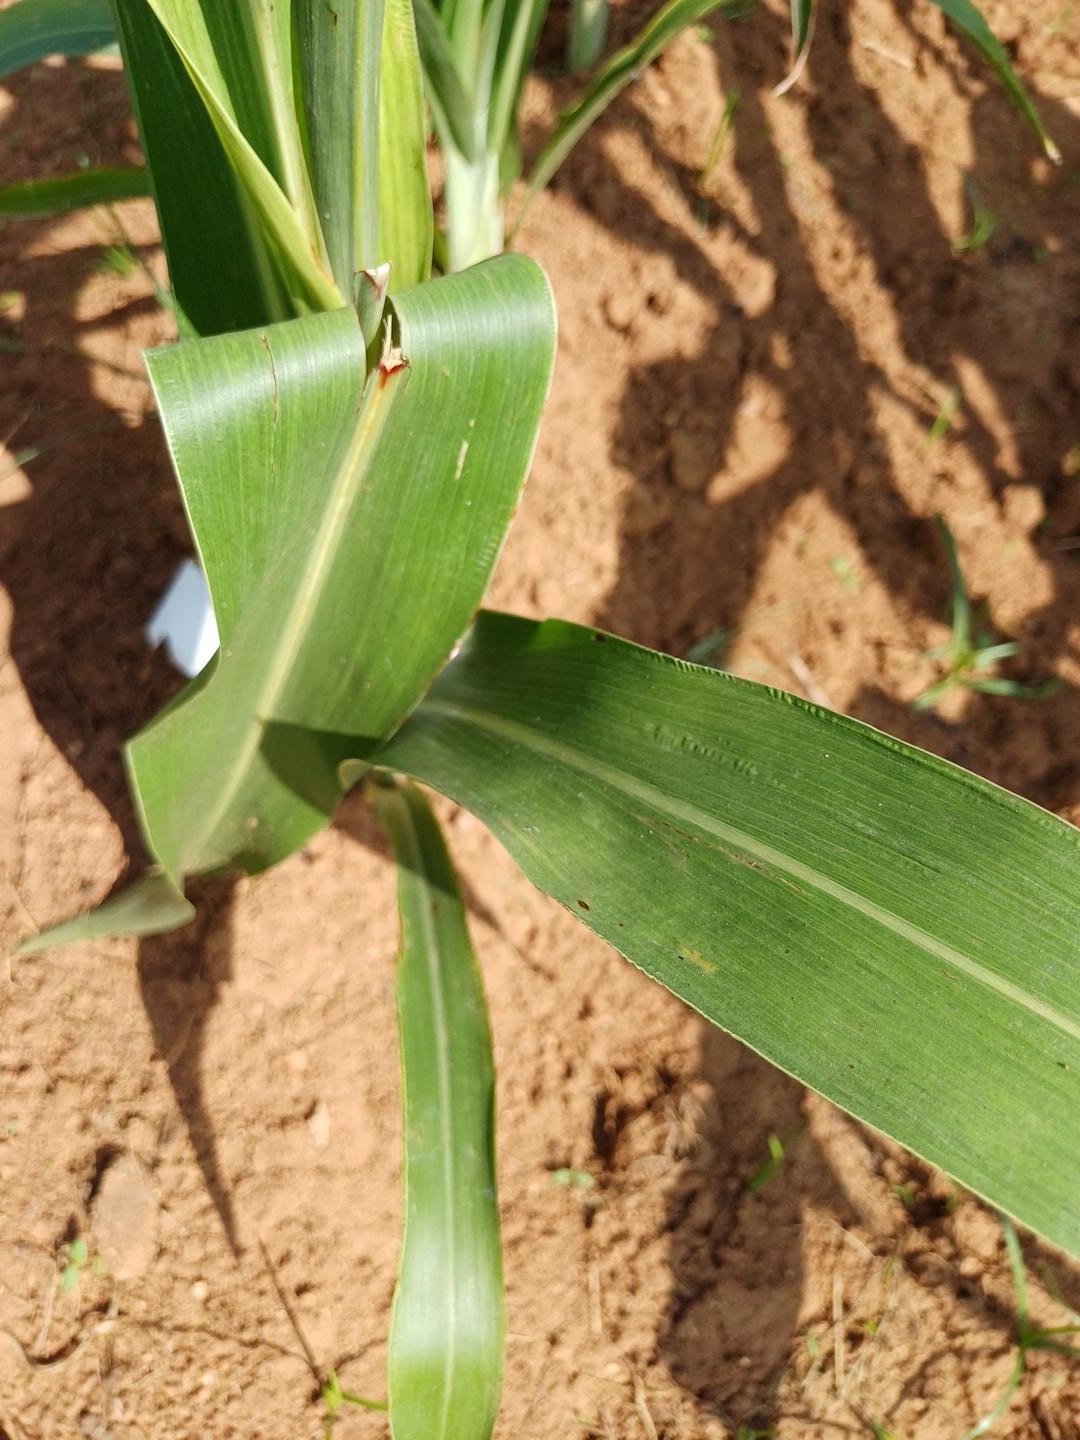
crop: sorghum
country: Kenya
